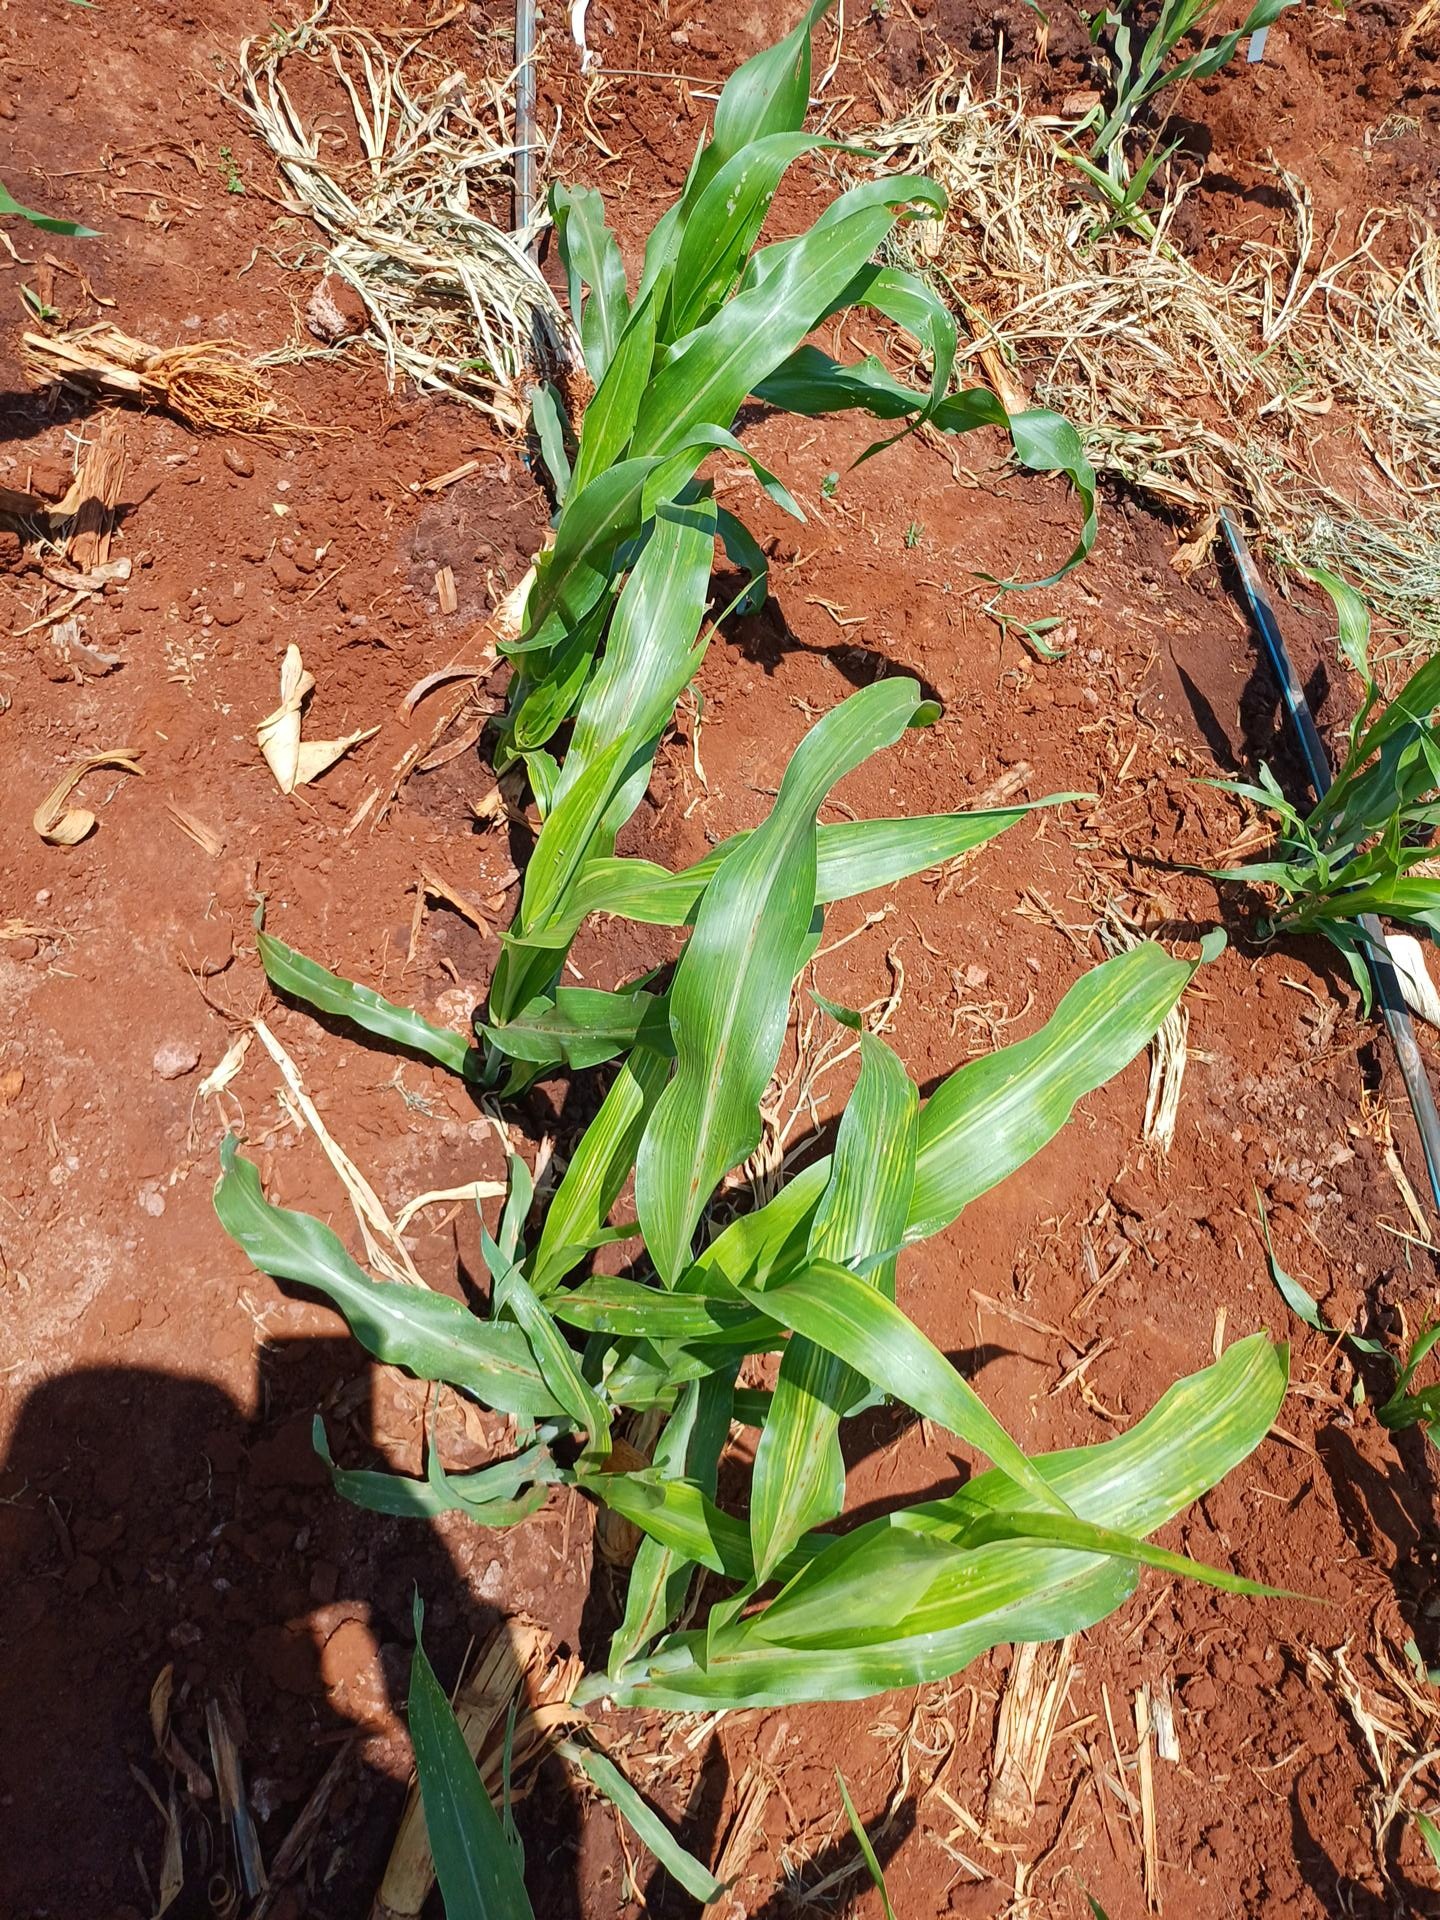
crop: sorghum
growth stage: vegetative
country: Kenya
